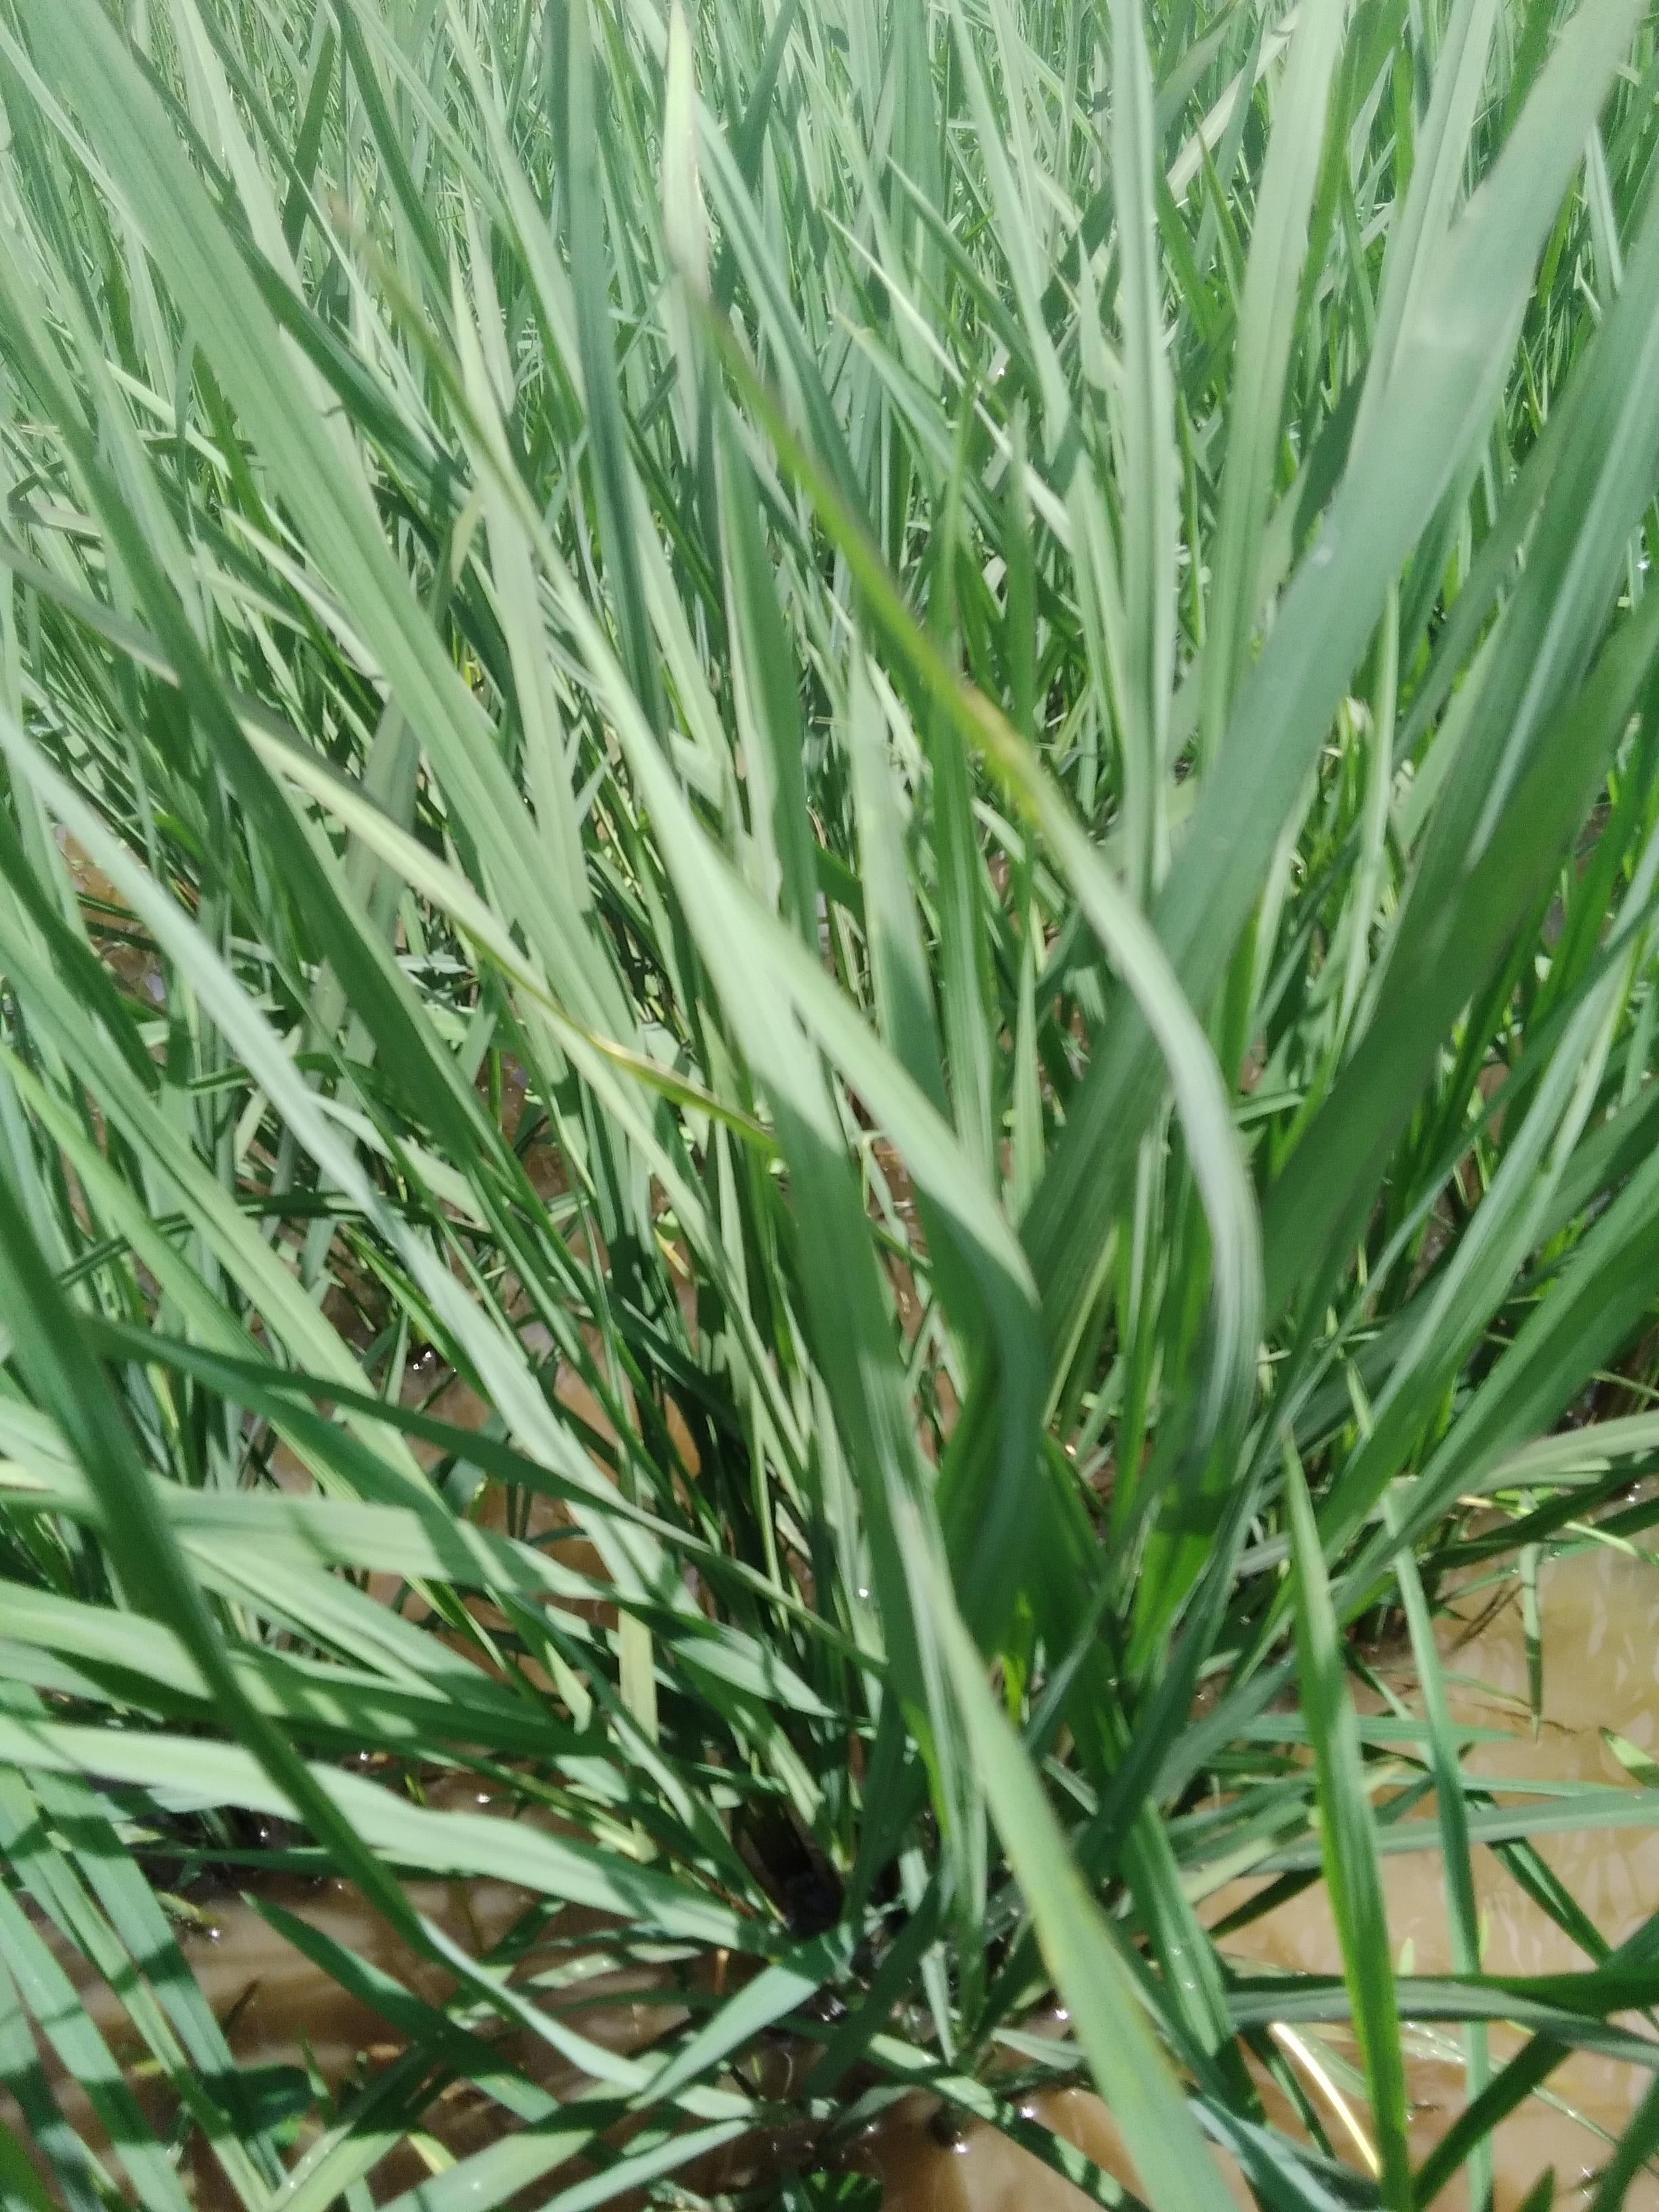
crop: rice
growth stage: elongation stem
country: Nigeria
